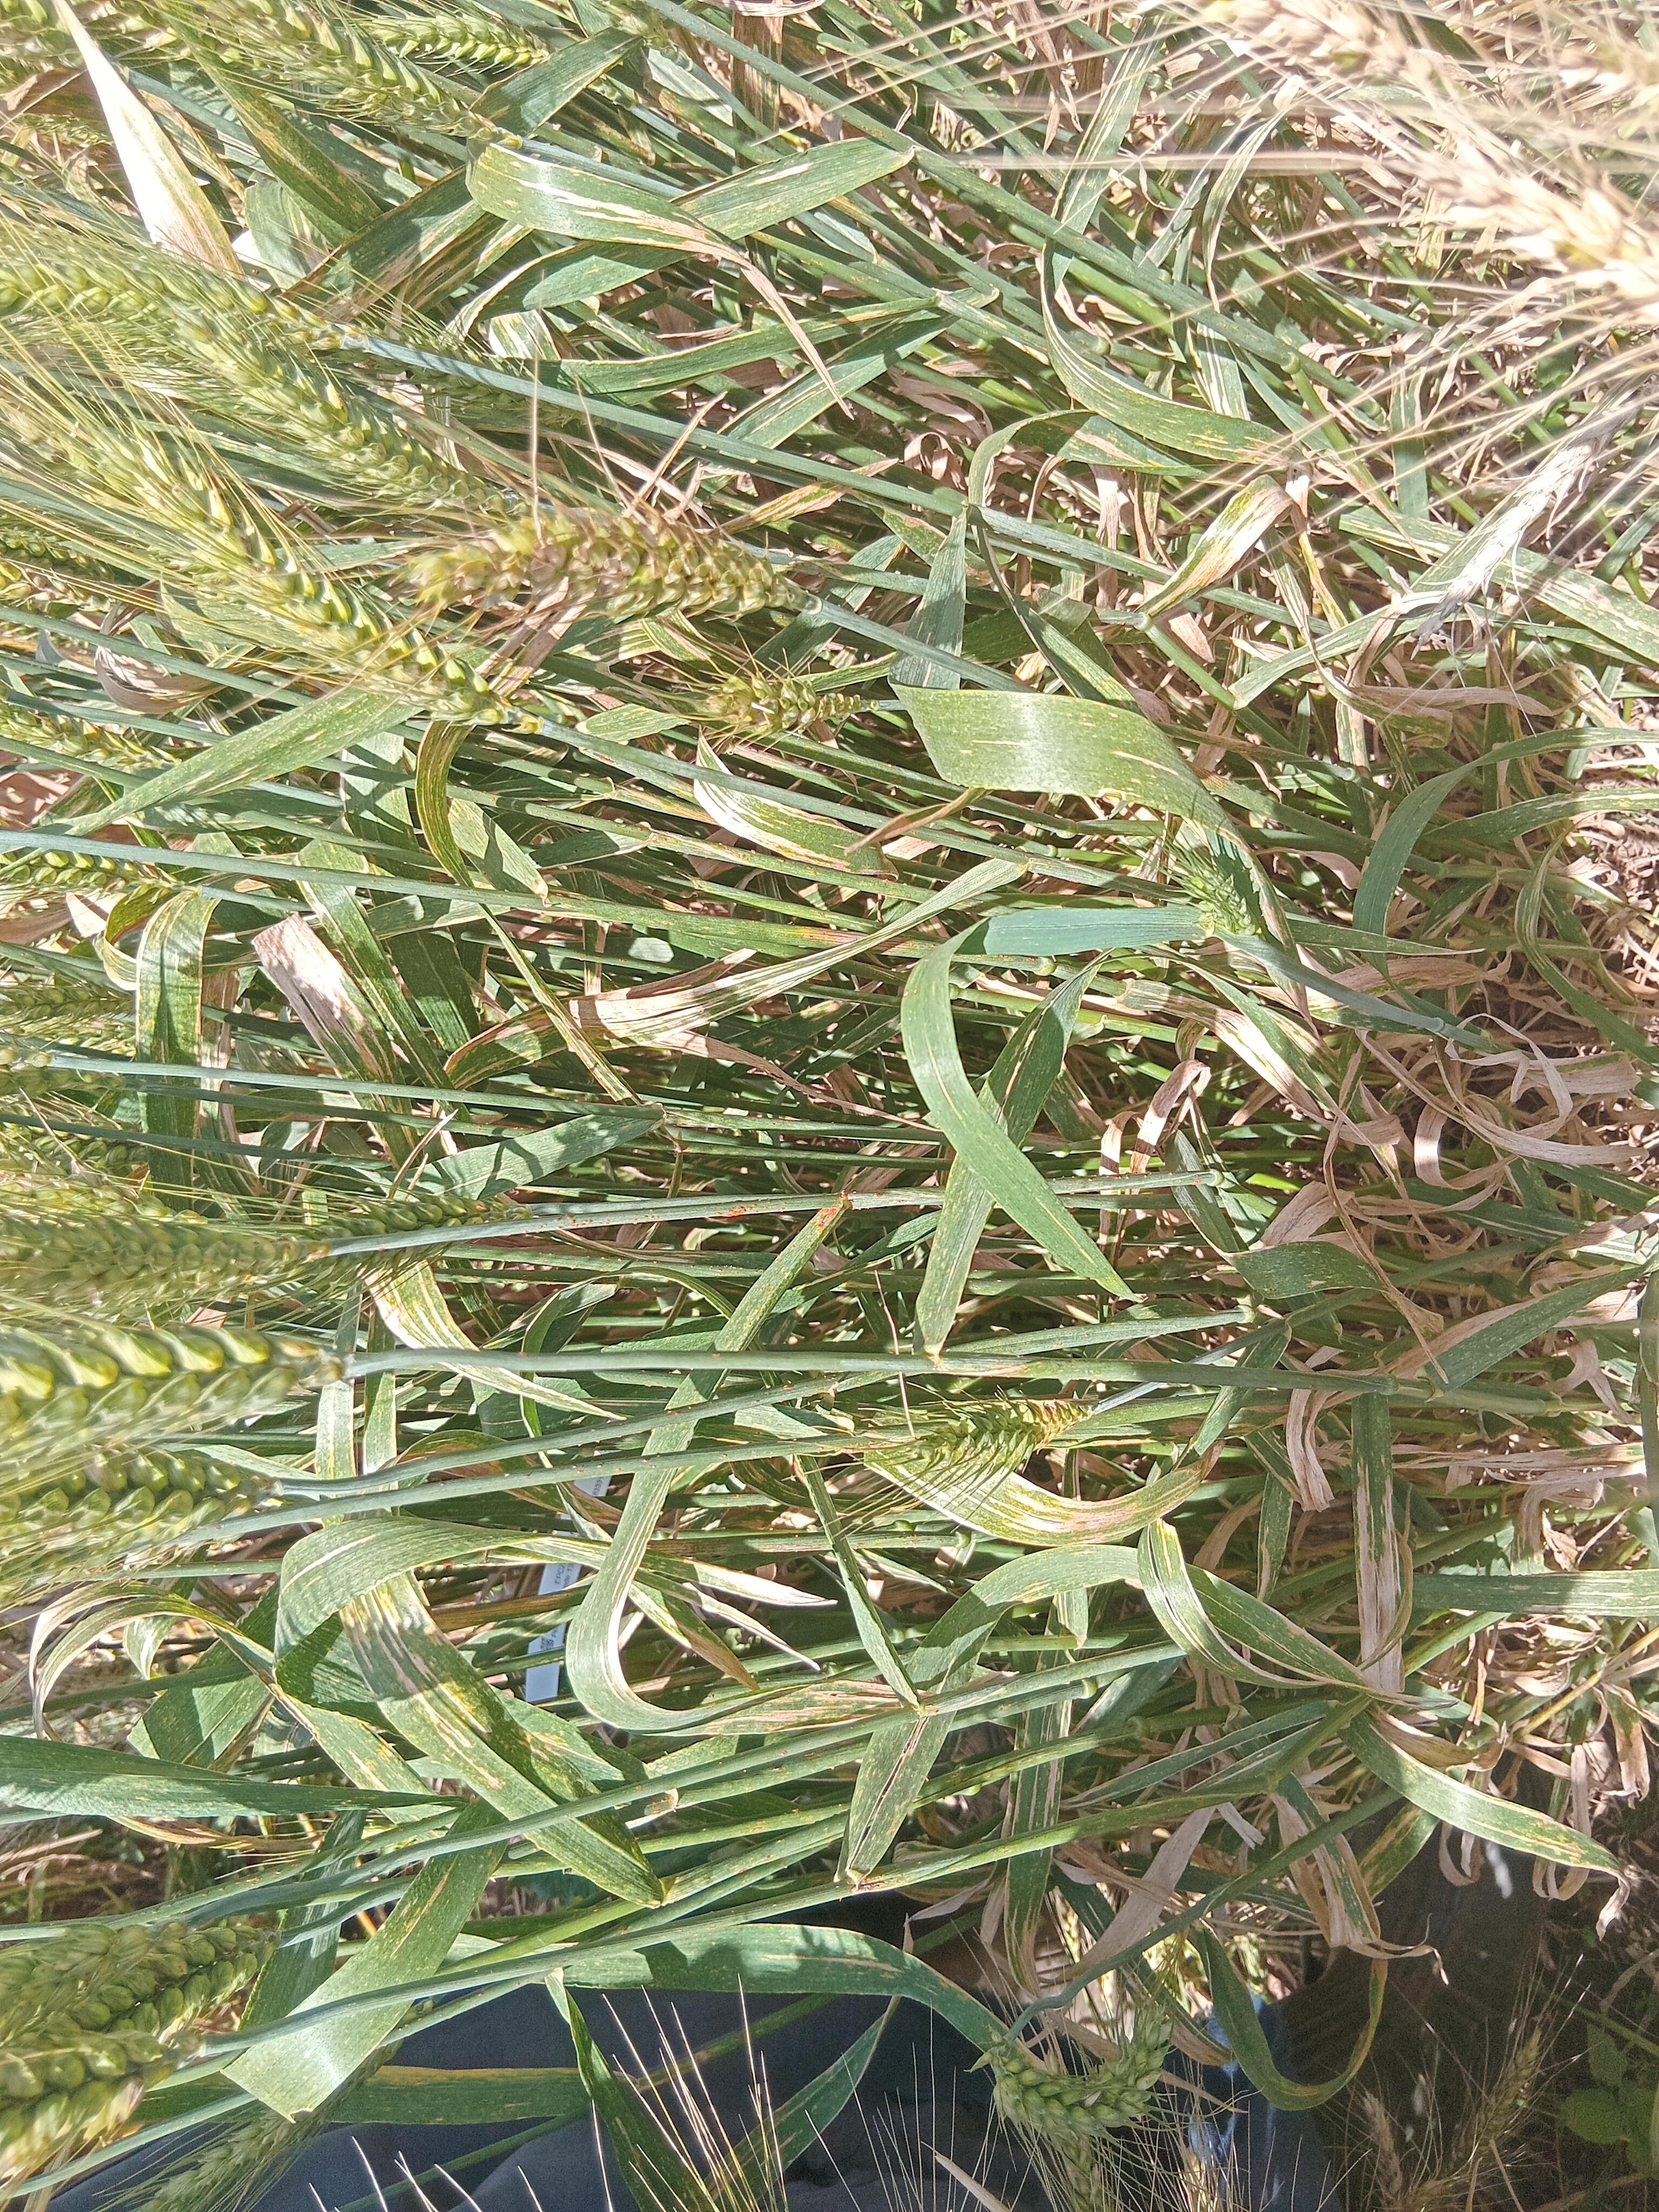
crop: wheat
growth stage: maturity
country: Kenya
